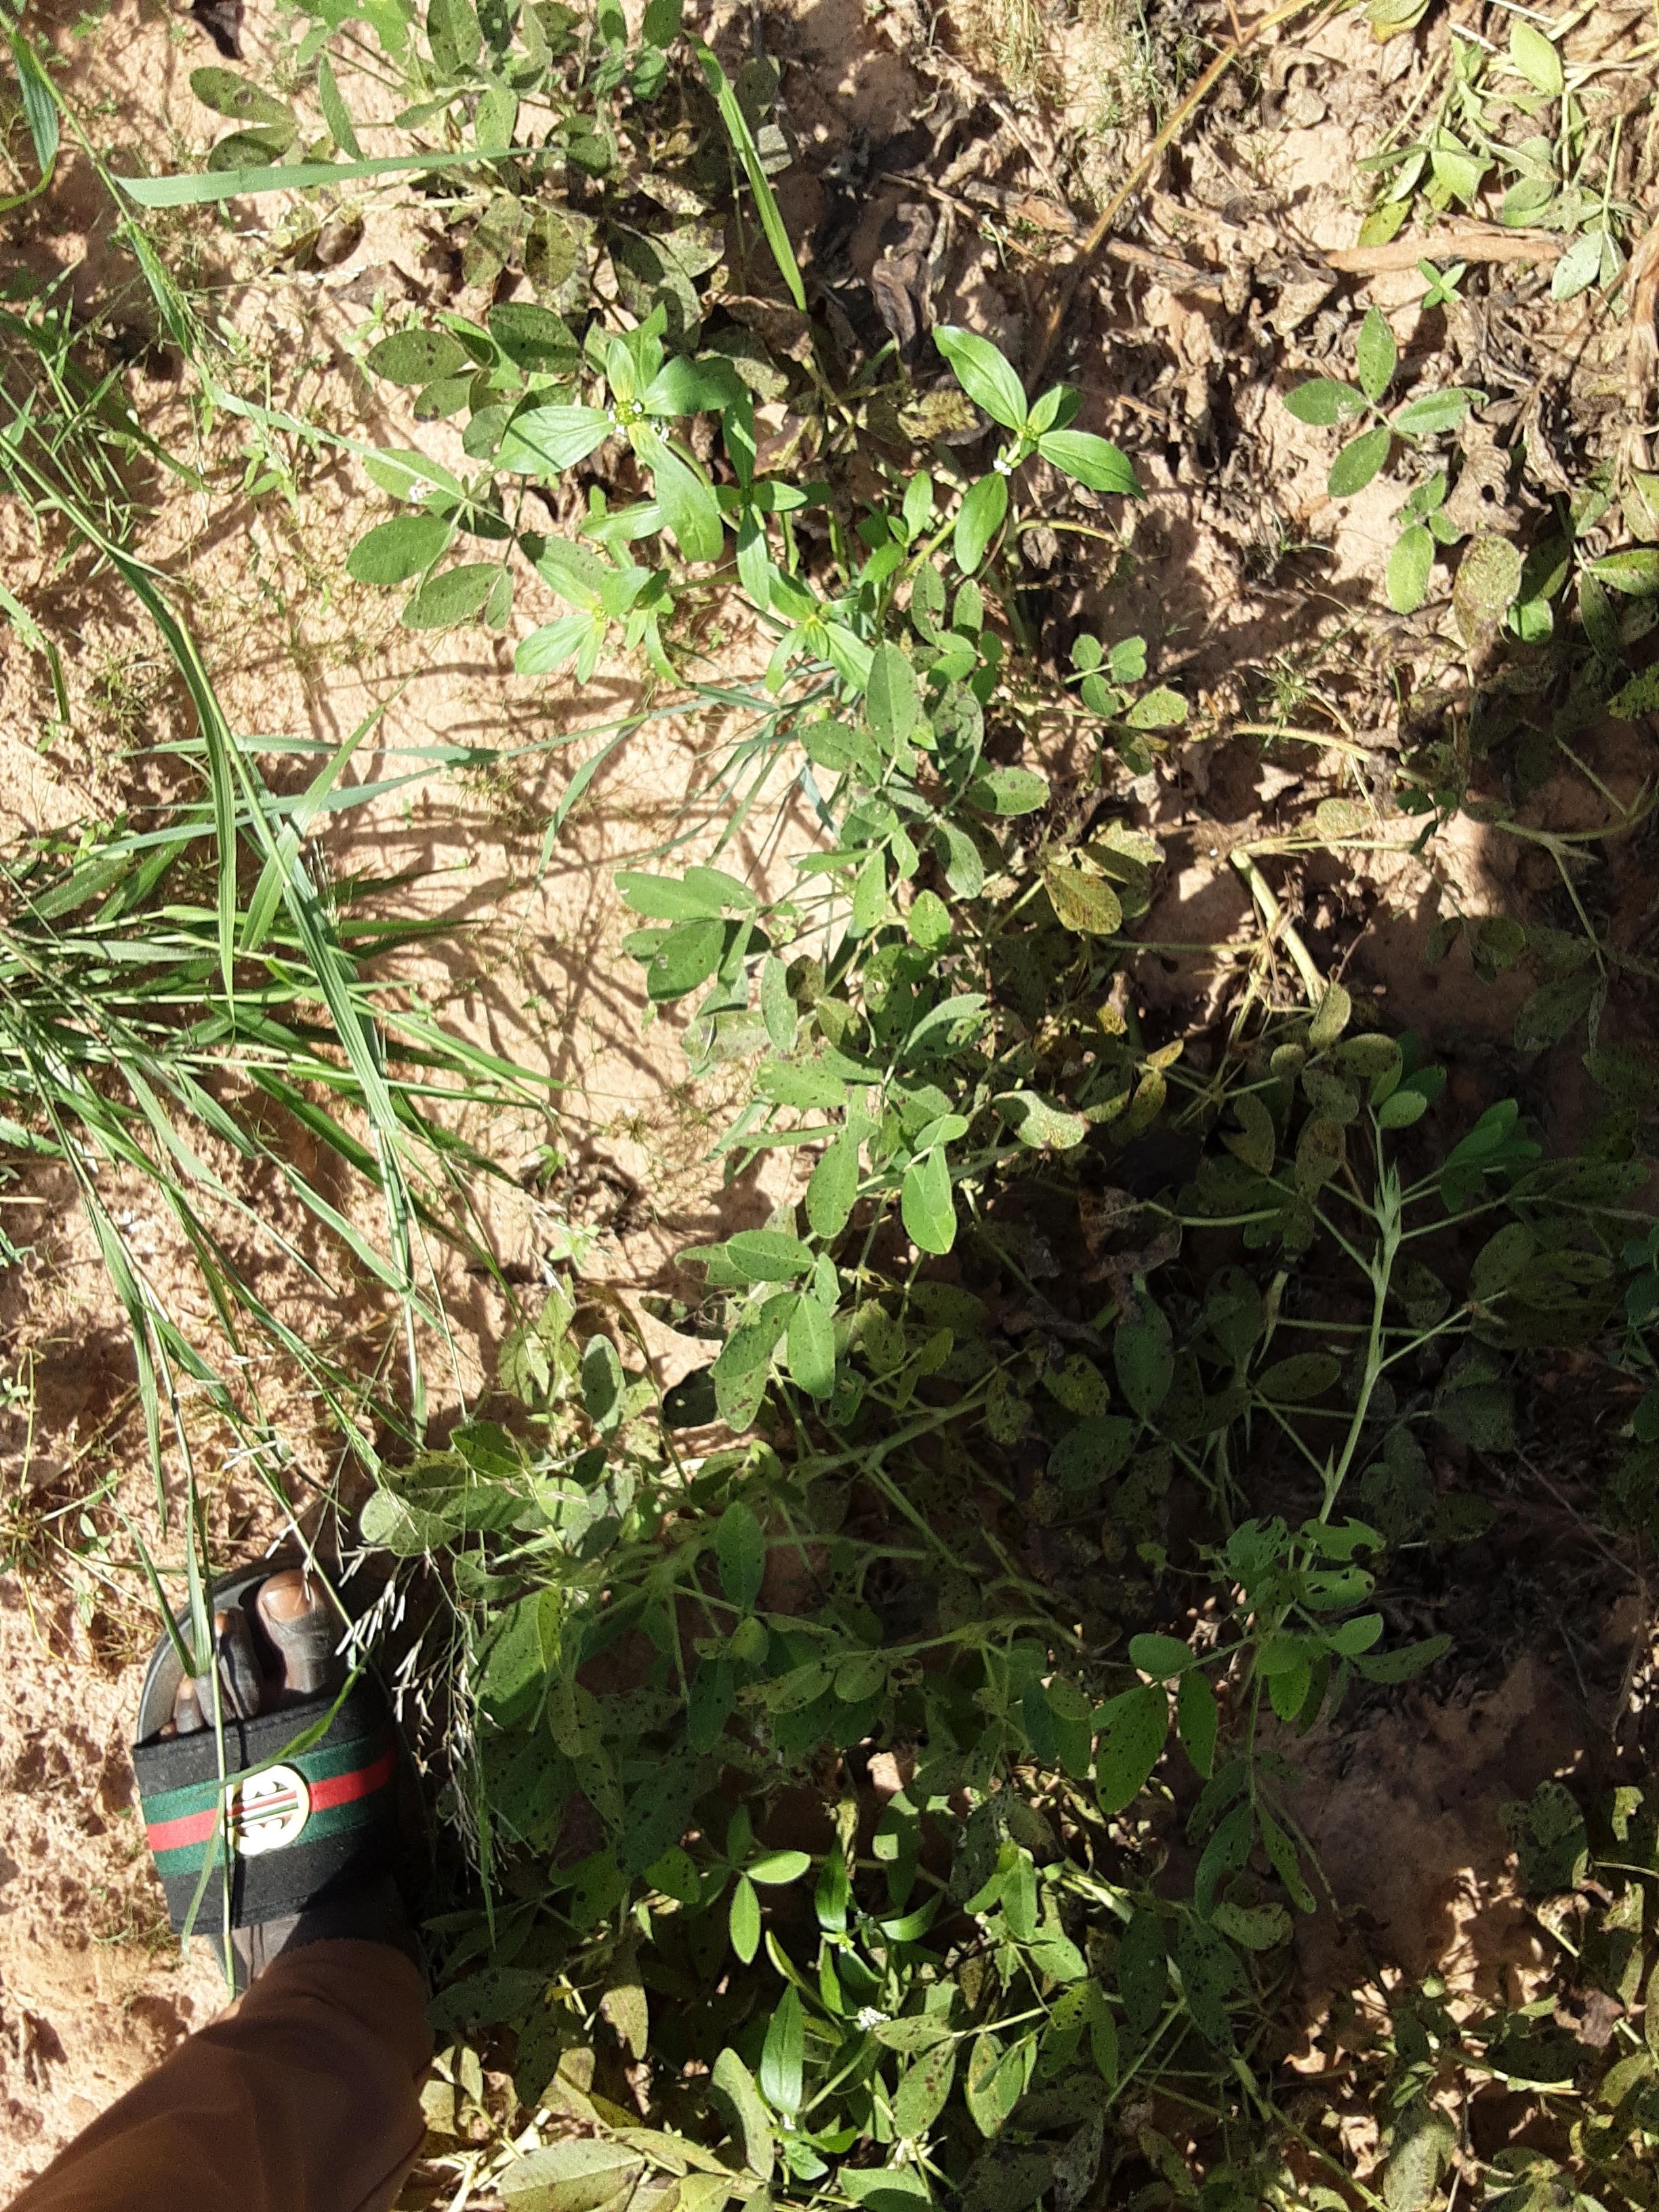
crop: groundnut
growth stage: flowering
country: Senegal
